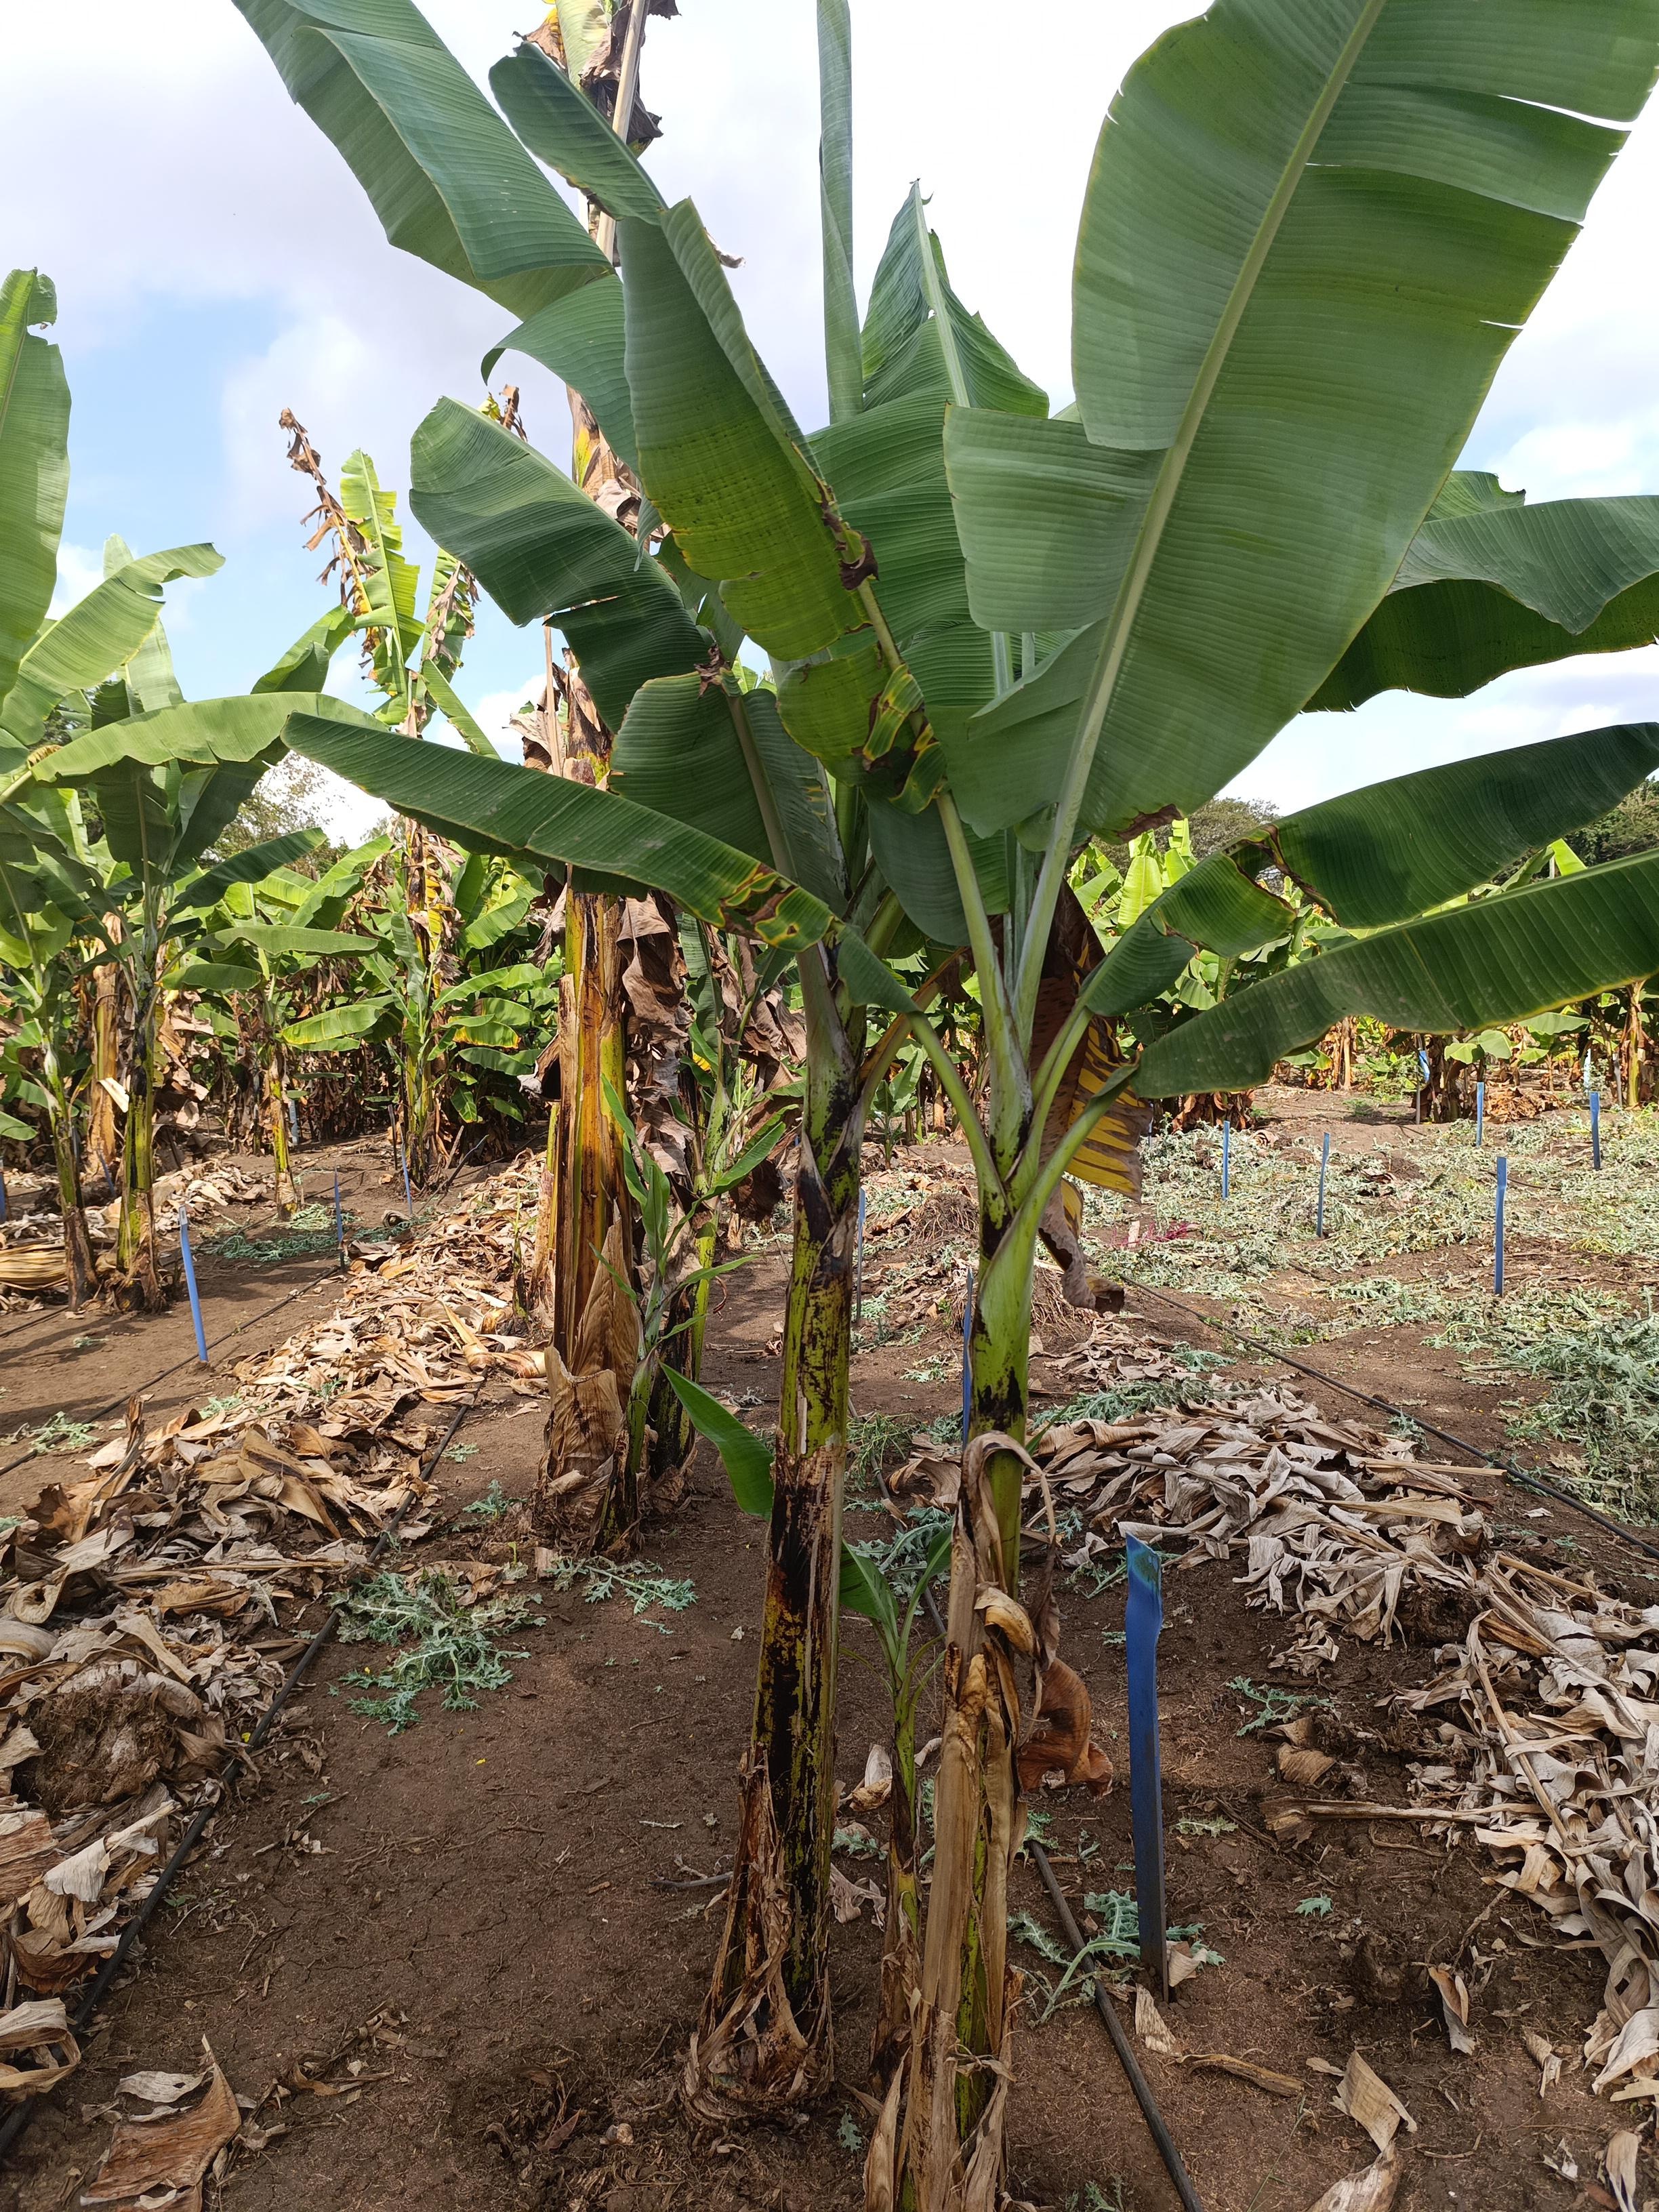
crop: banana
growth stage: vegetative
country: Tanzania
